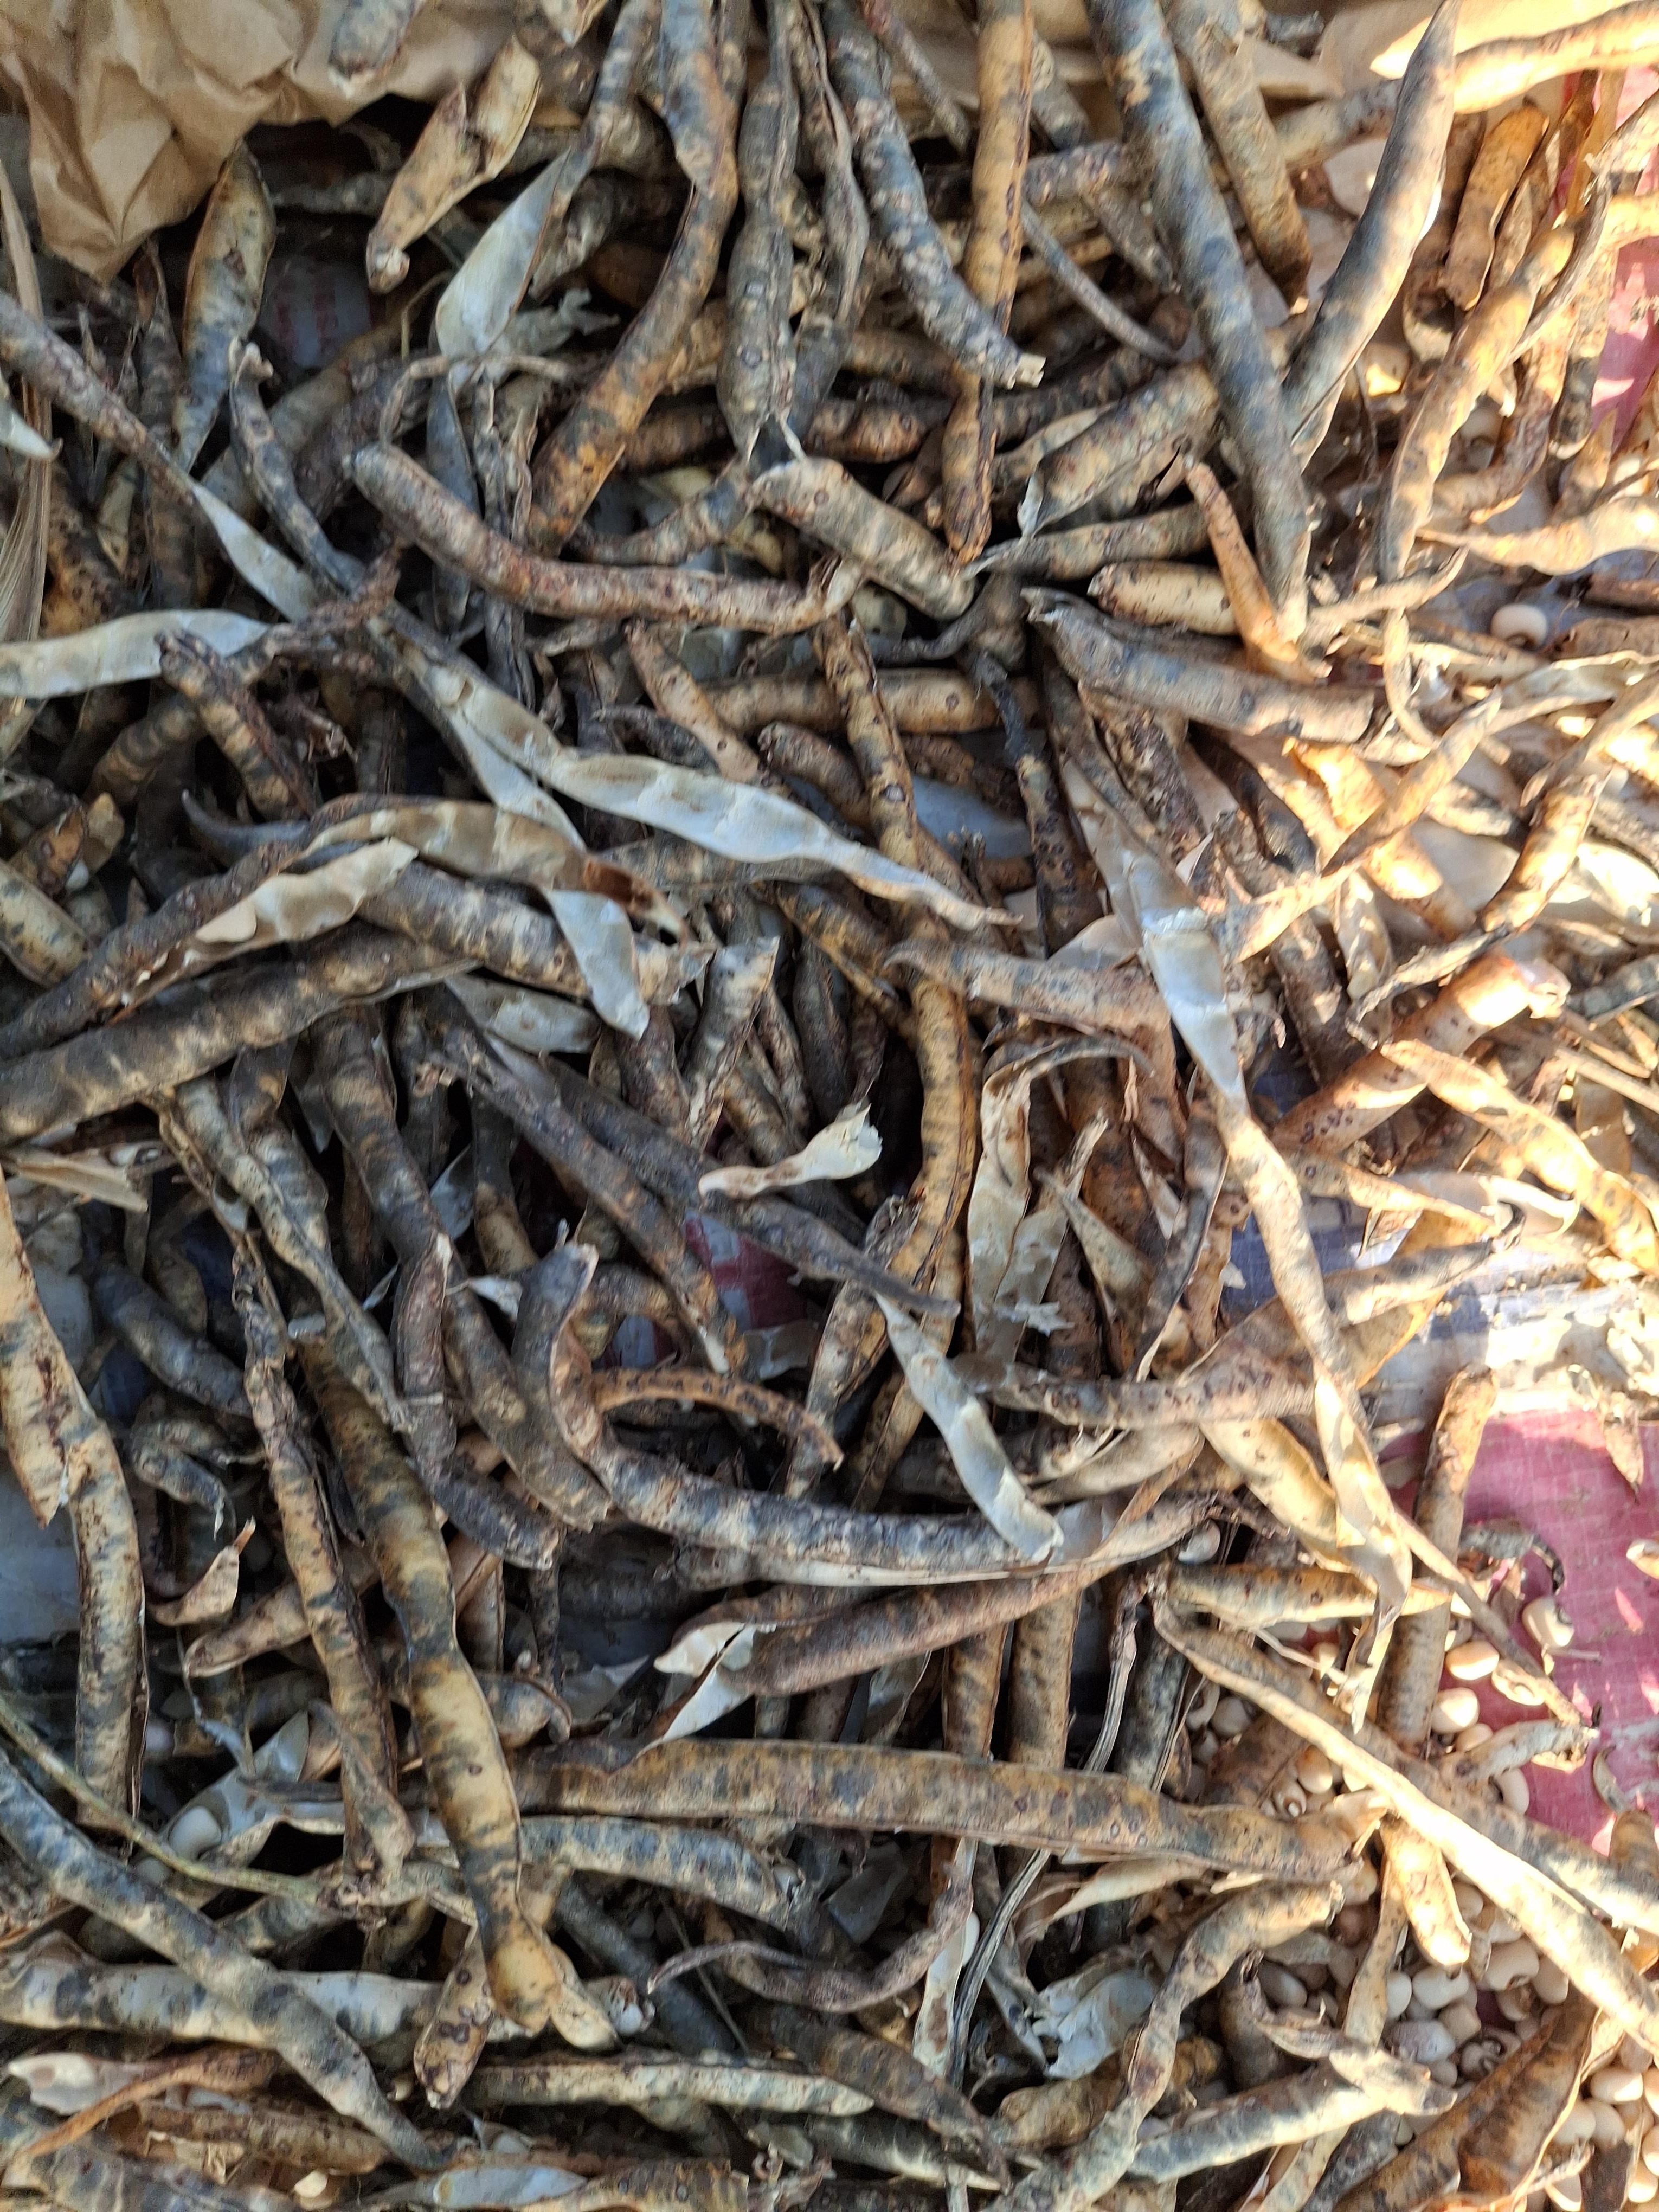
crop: cowpea
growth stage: harvest
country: Nigeria
